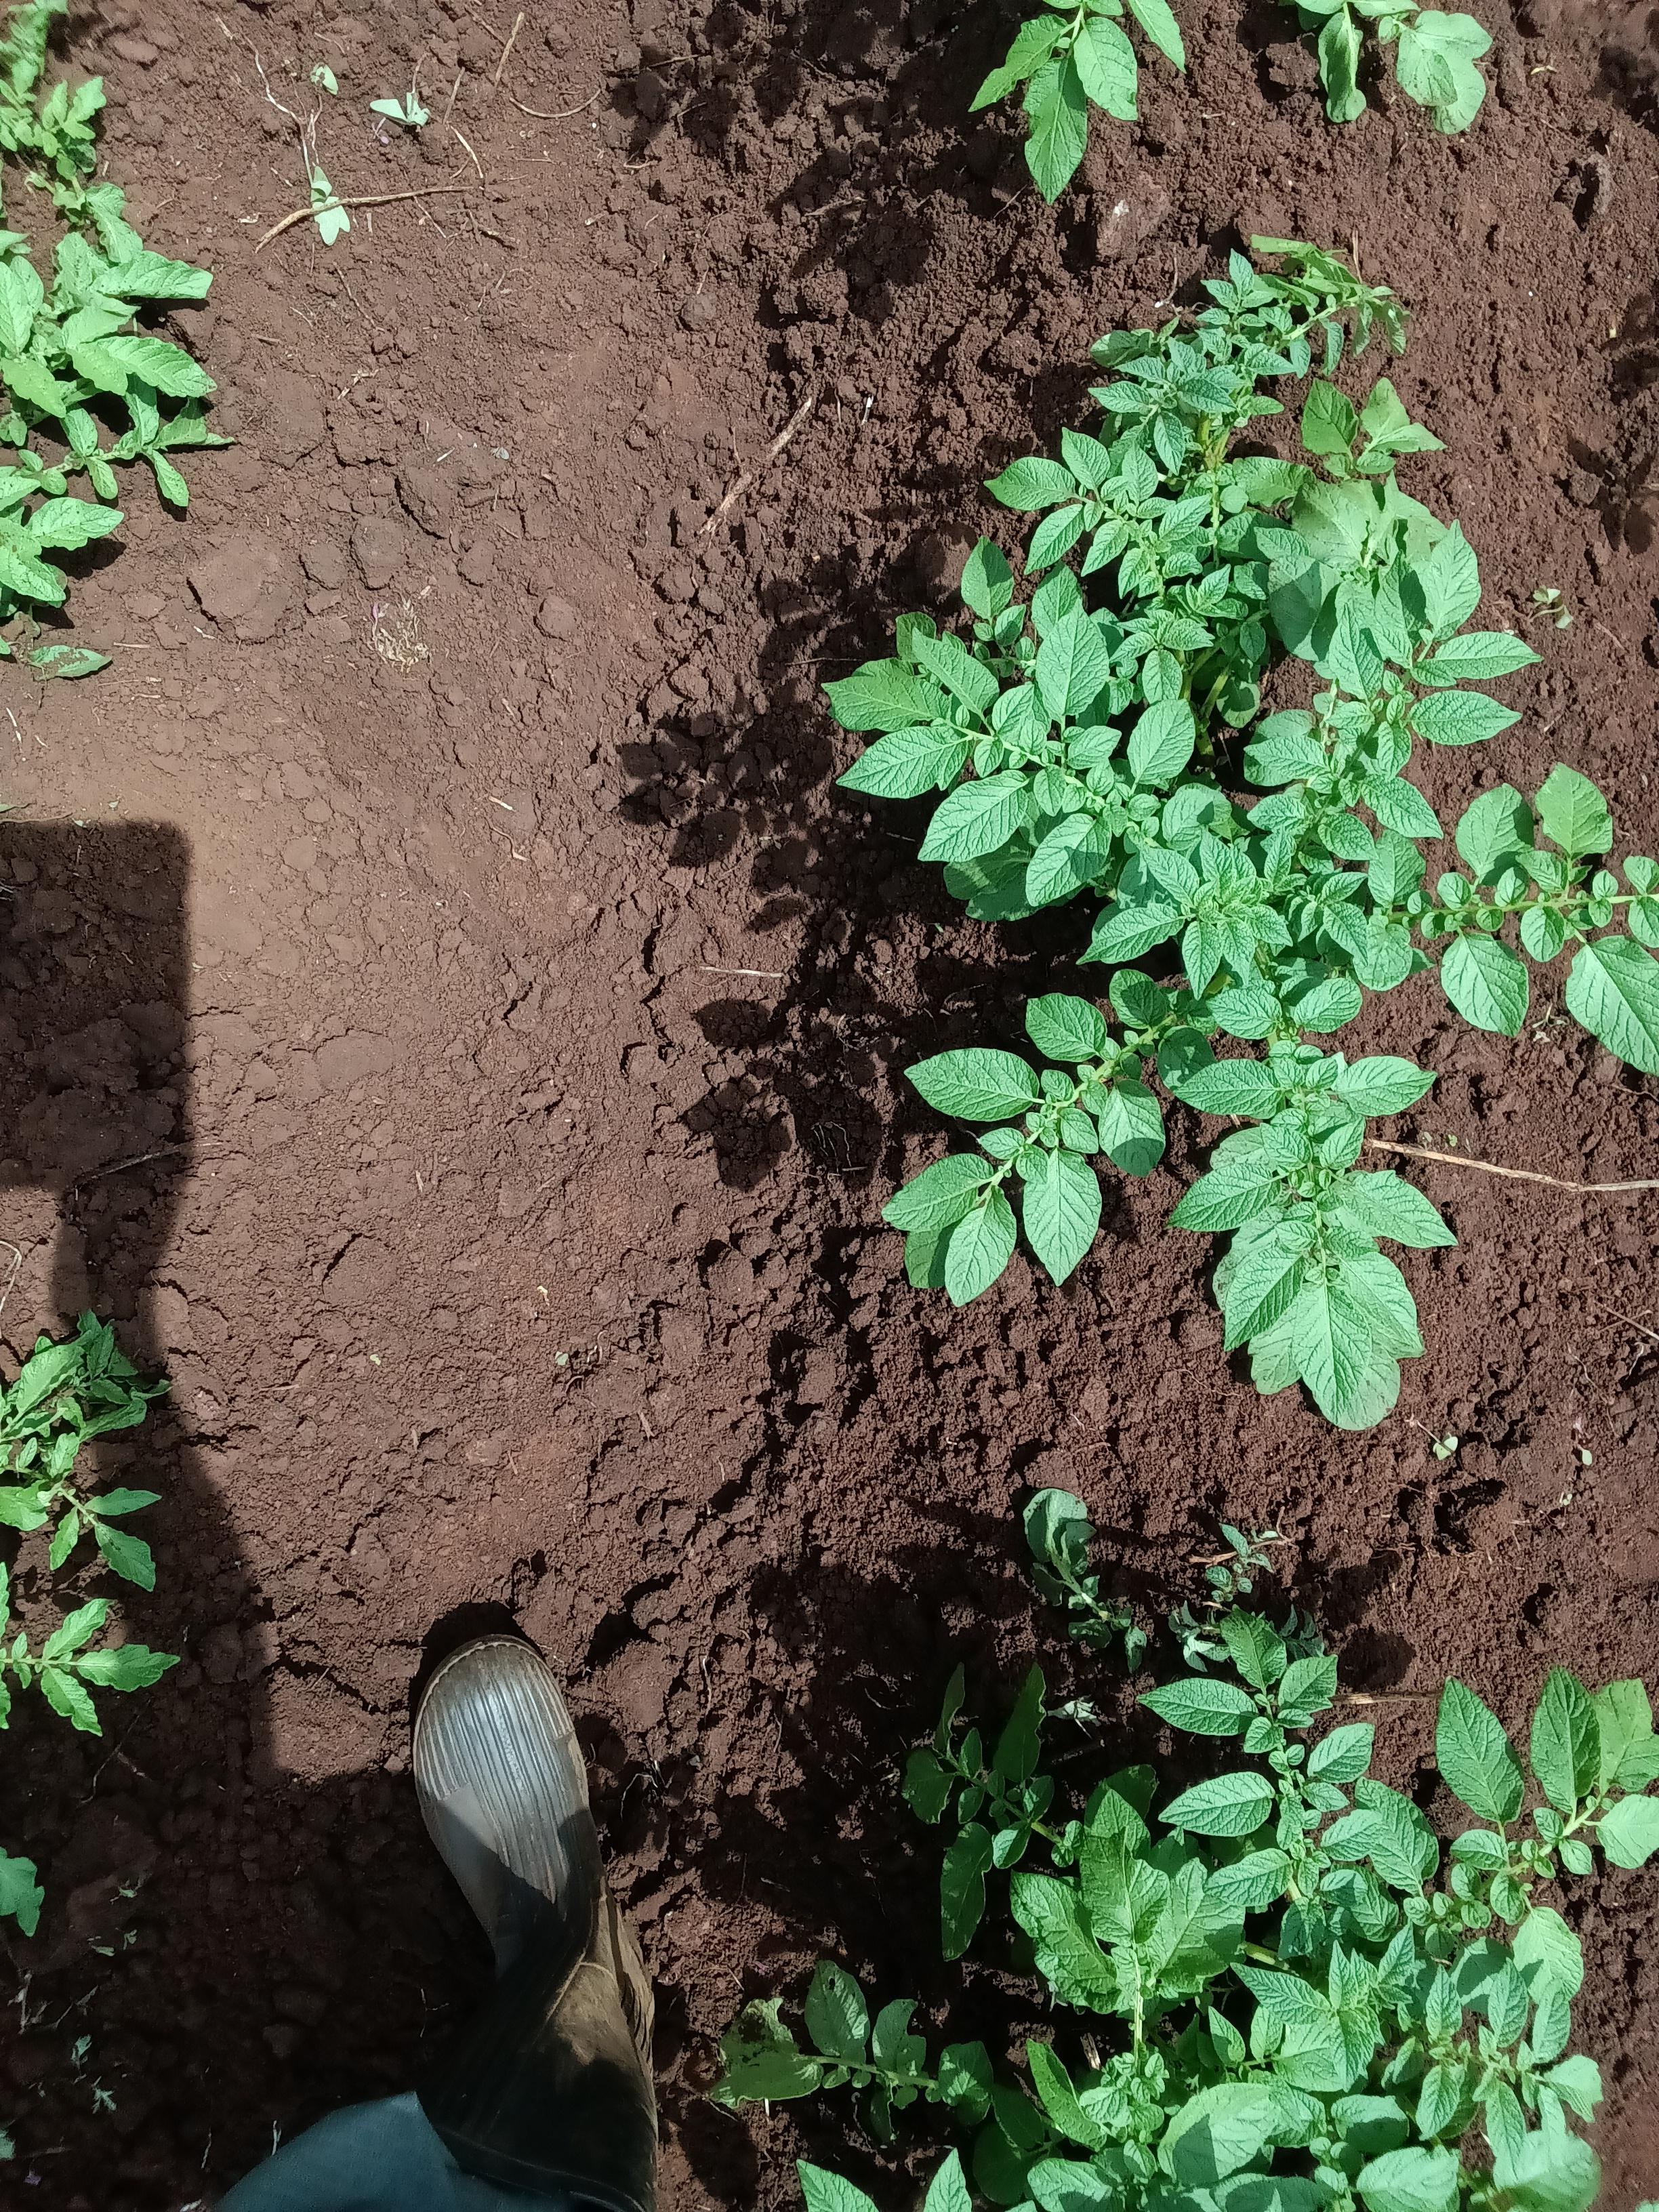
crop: potato
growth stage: sprouting emergence
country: Kenya
